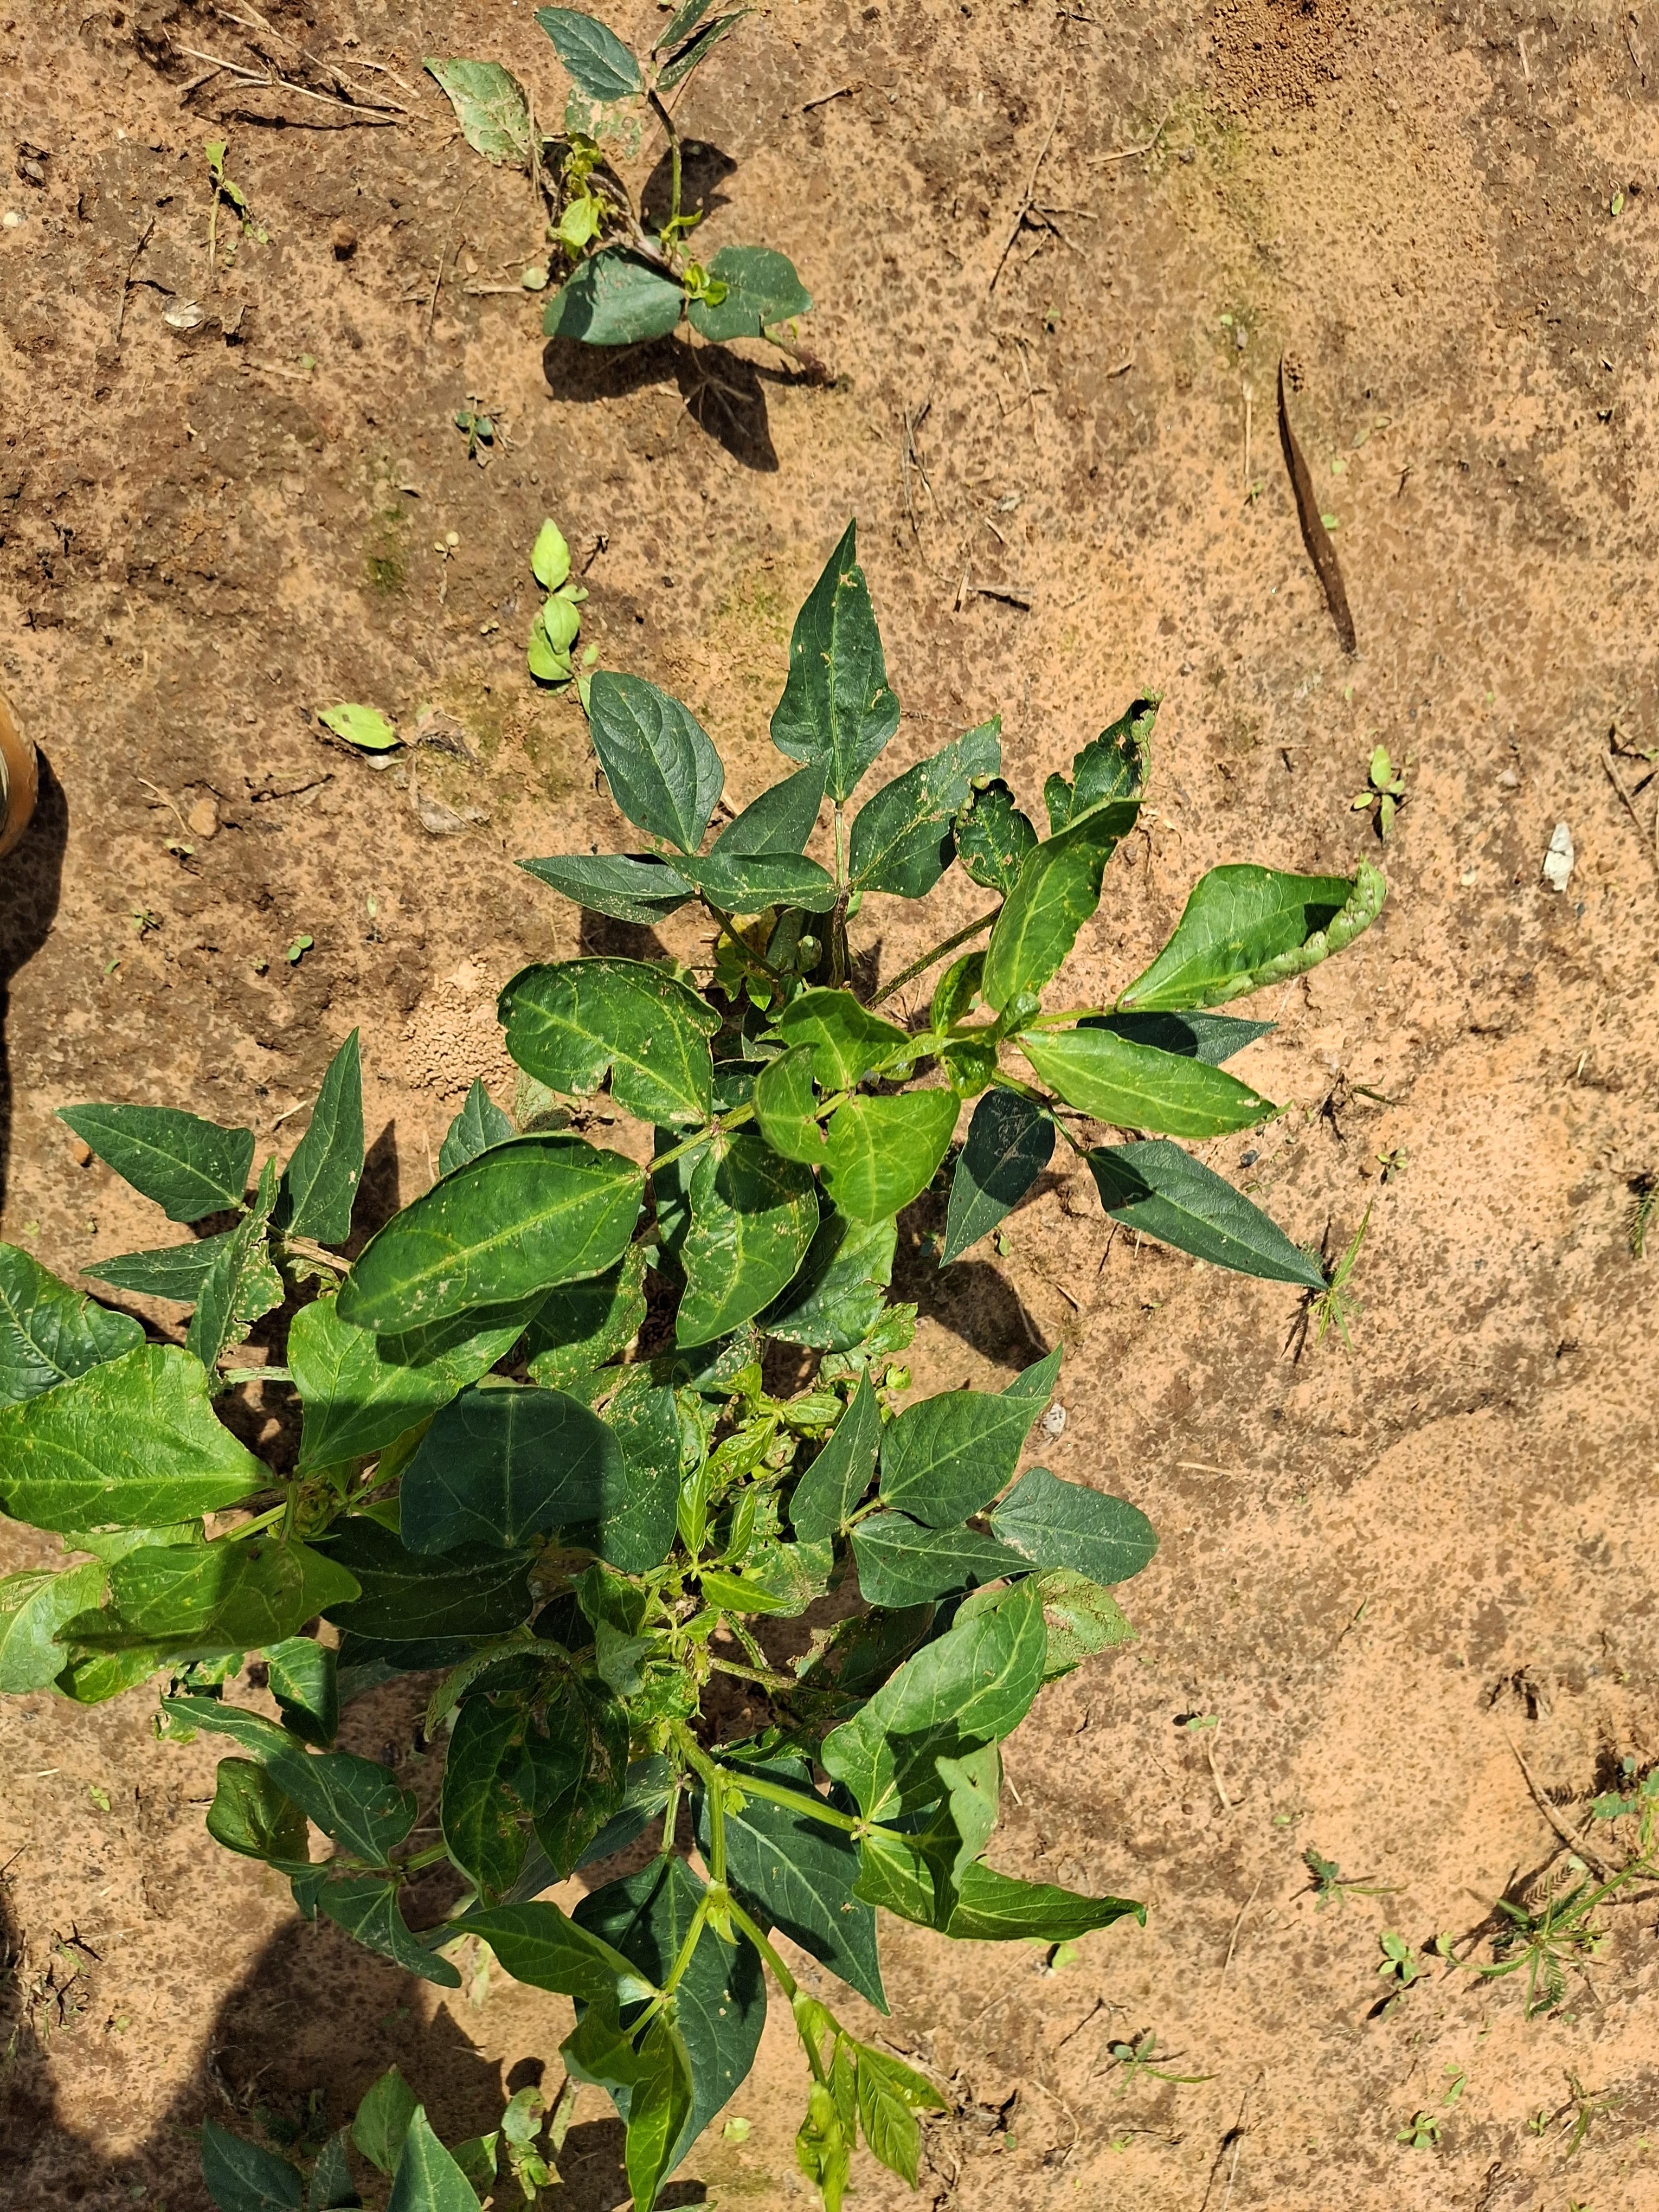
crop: cowpea
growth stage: vegetative
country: Nigeria
